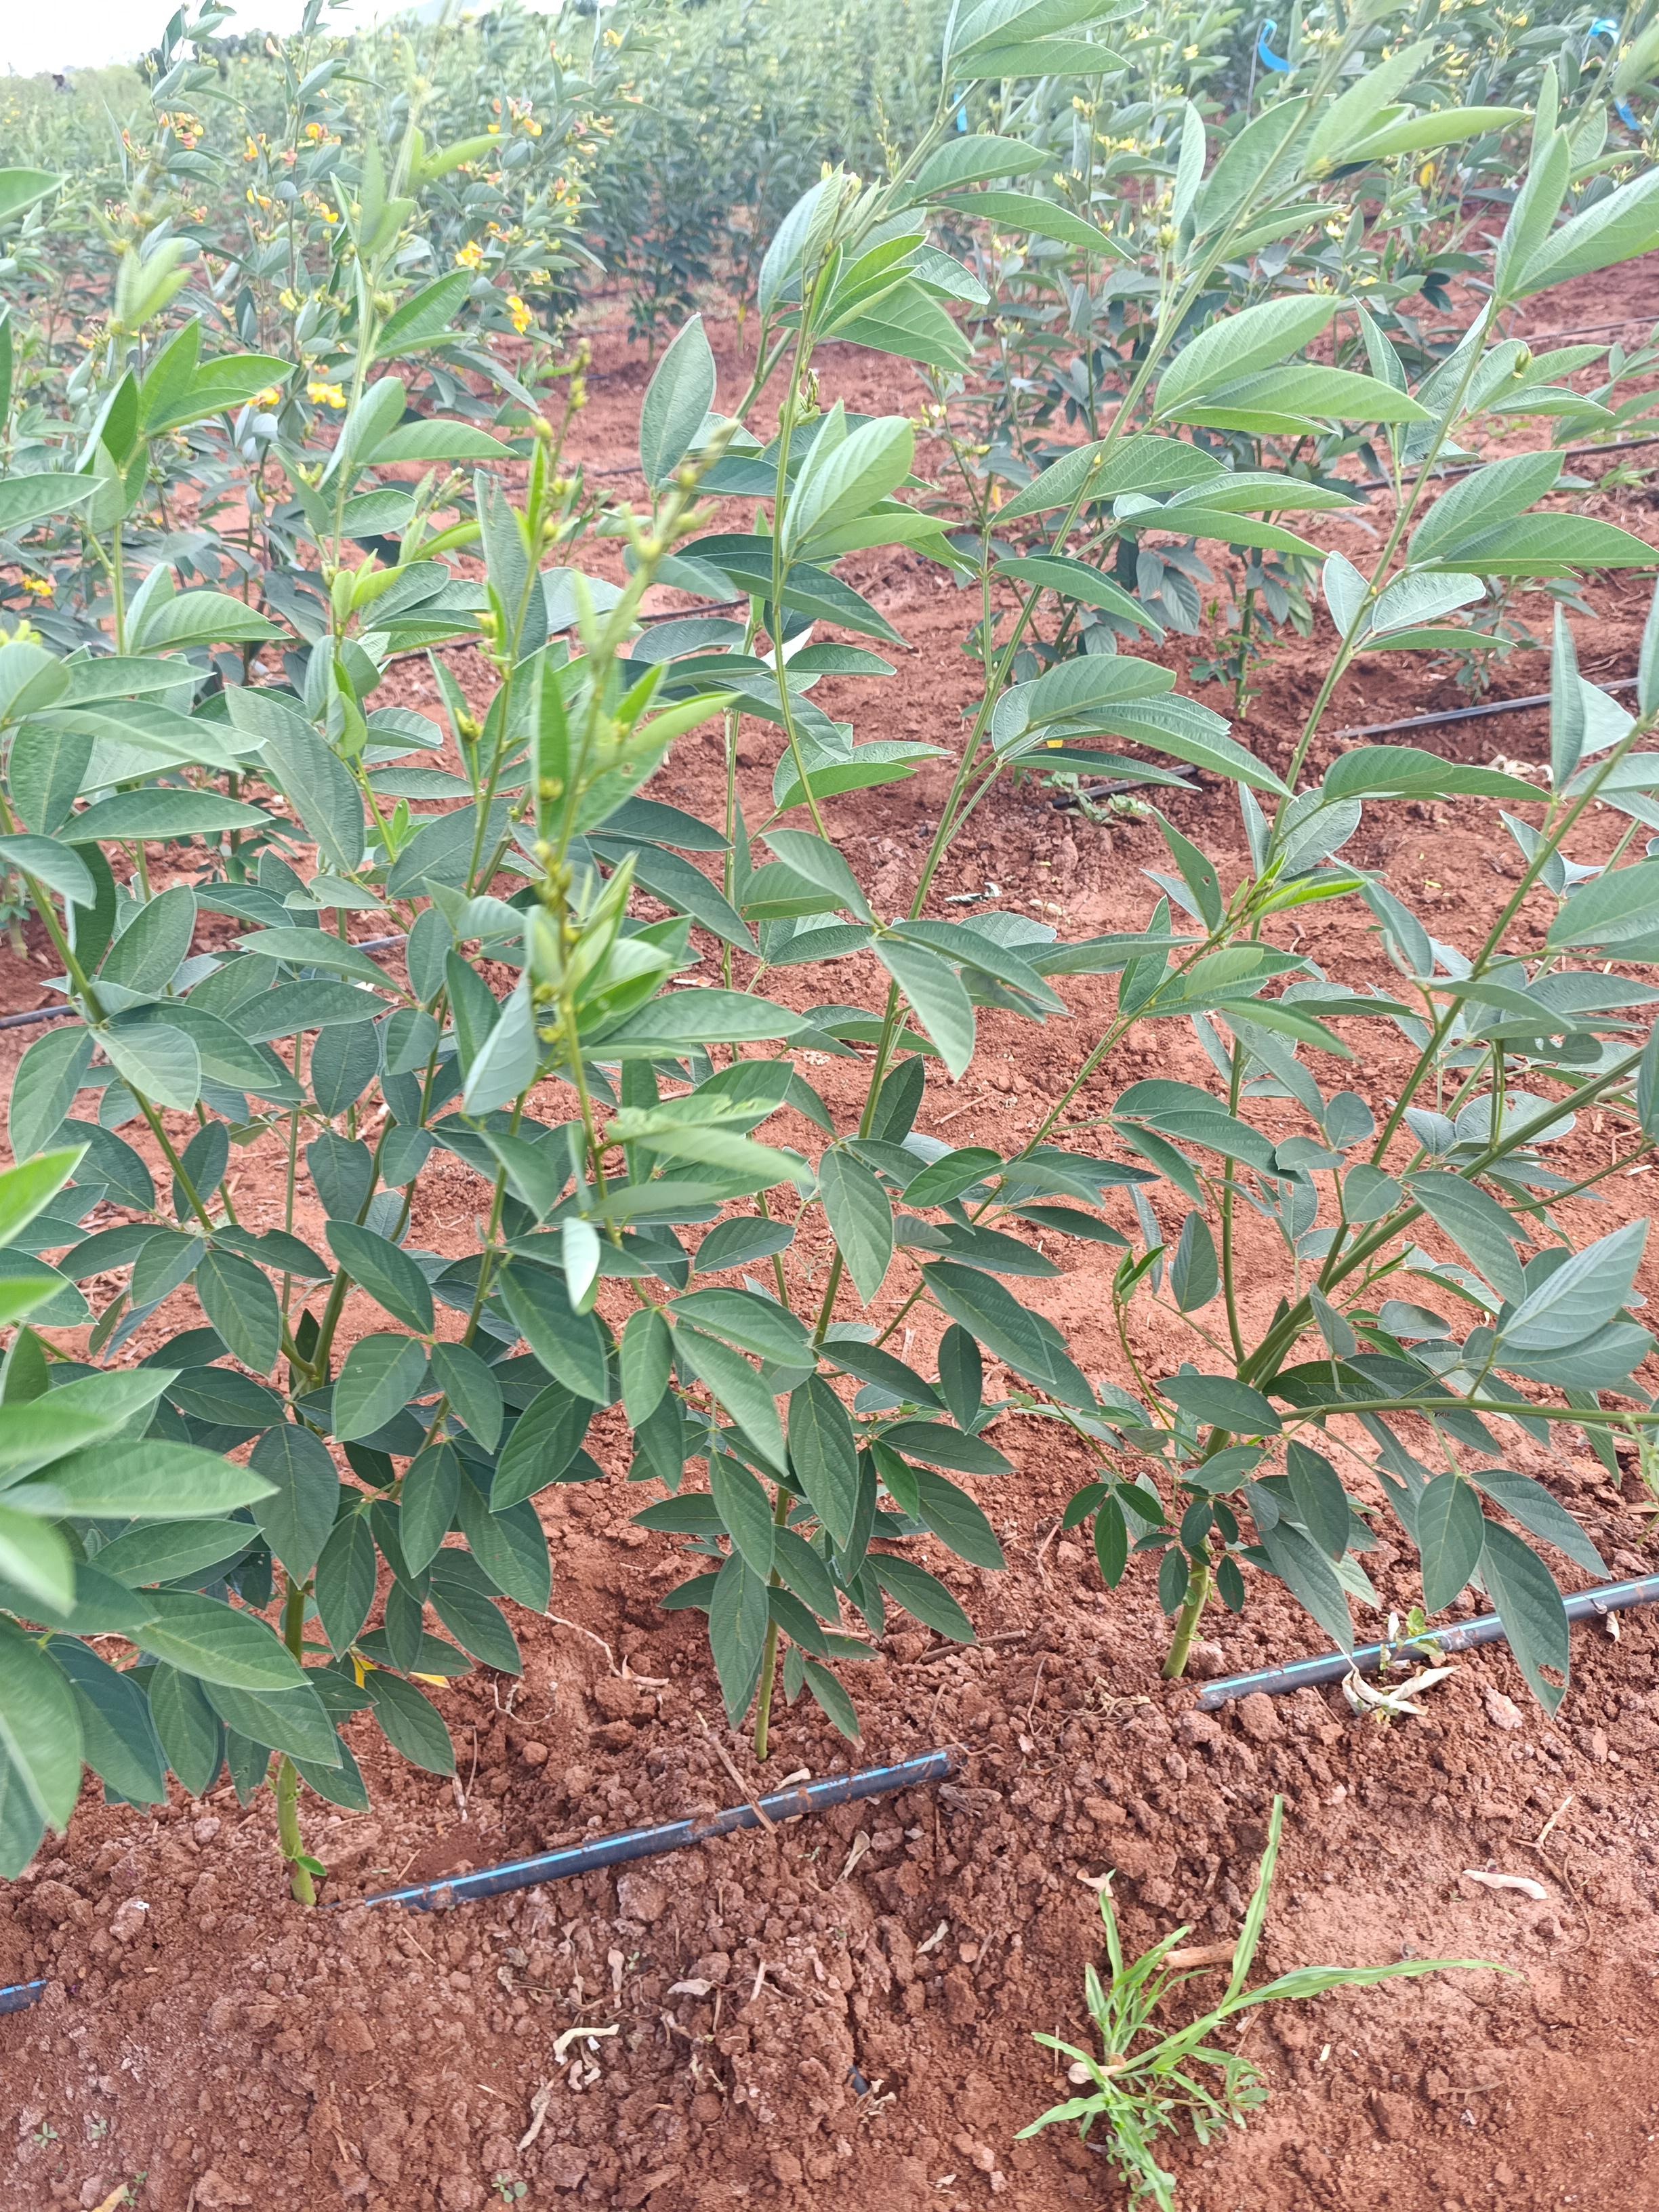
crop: pigeonpea
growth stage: flowering
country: Kenya
